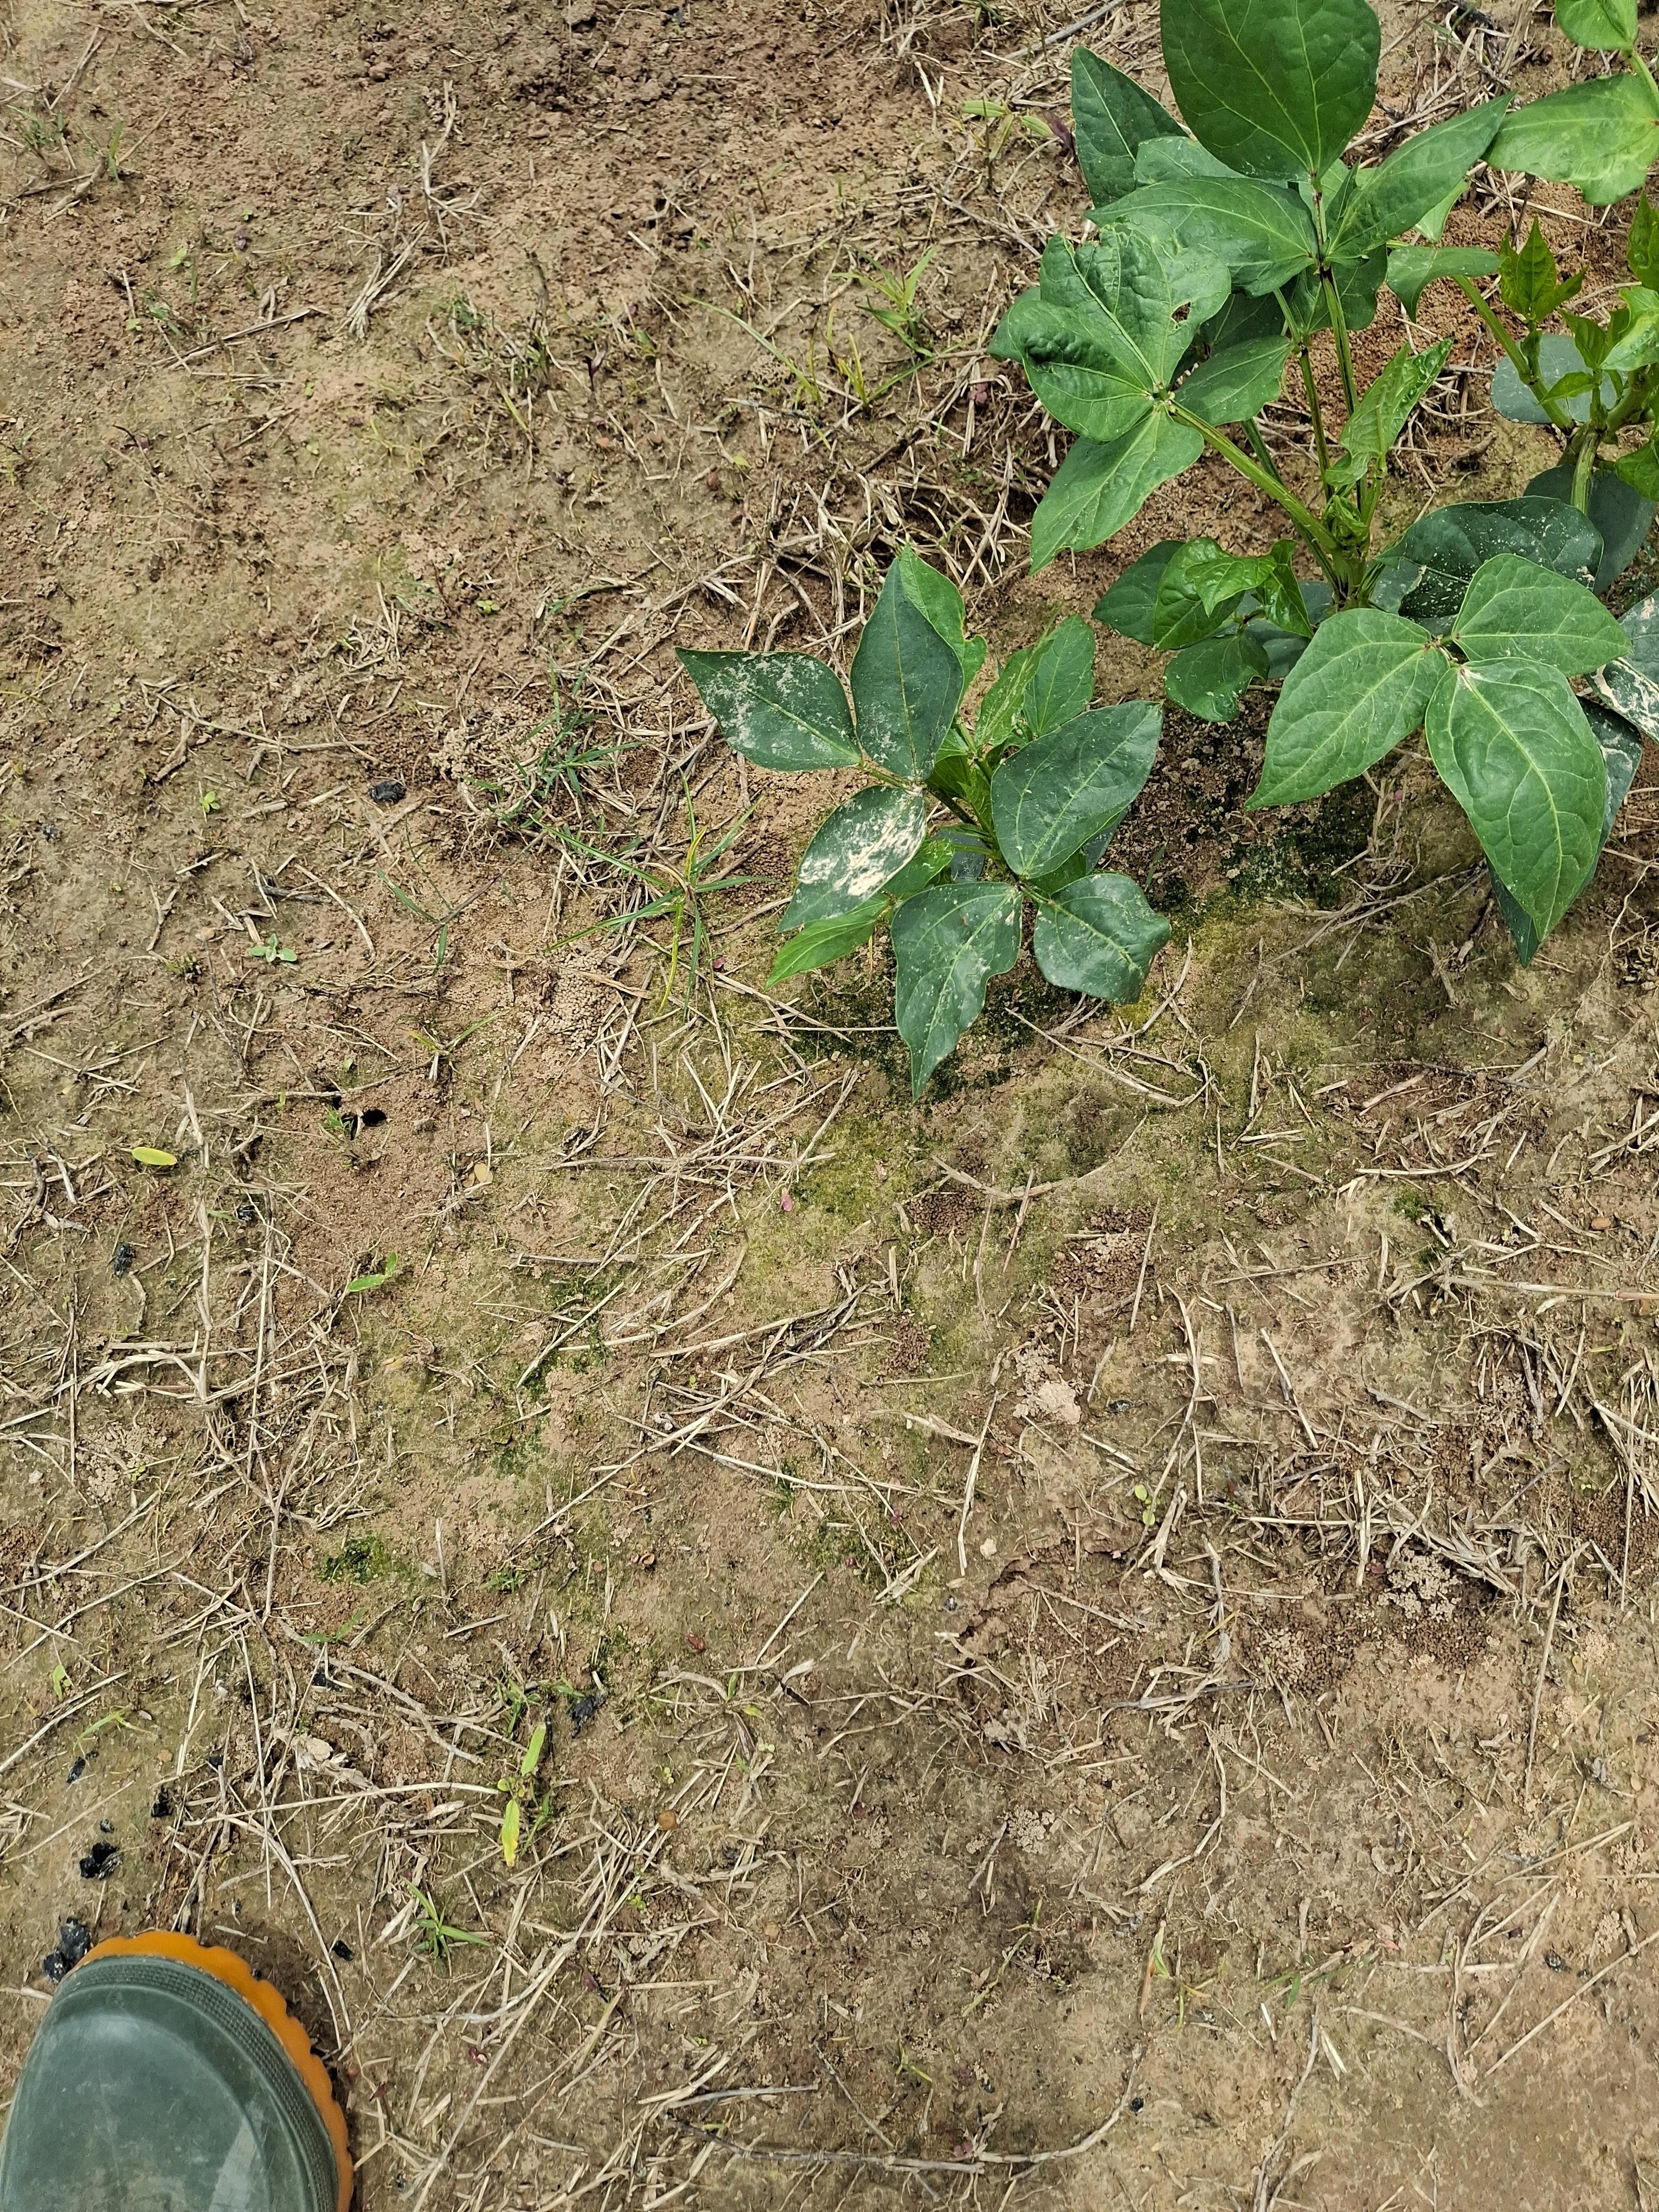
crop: cowpea
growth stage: emergence
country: Nigeria
